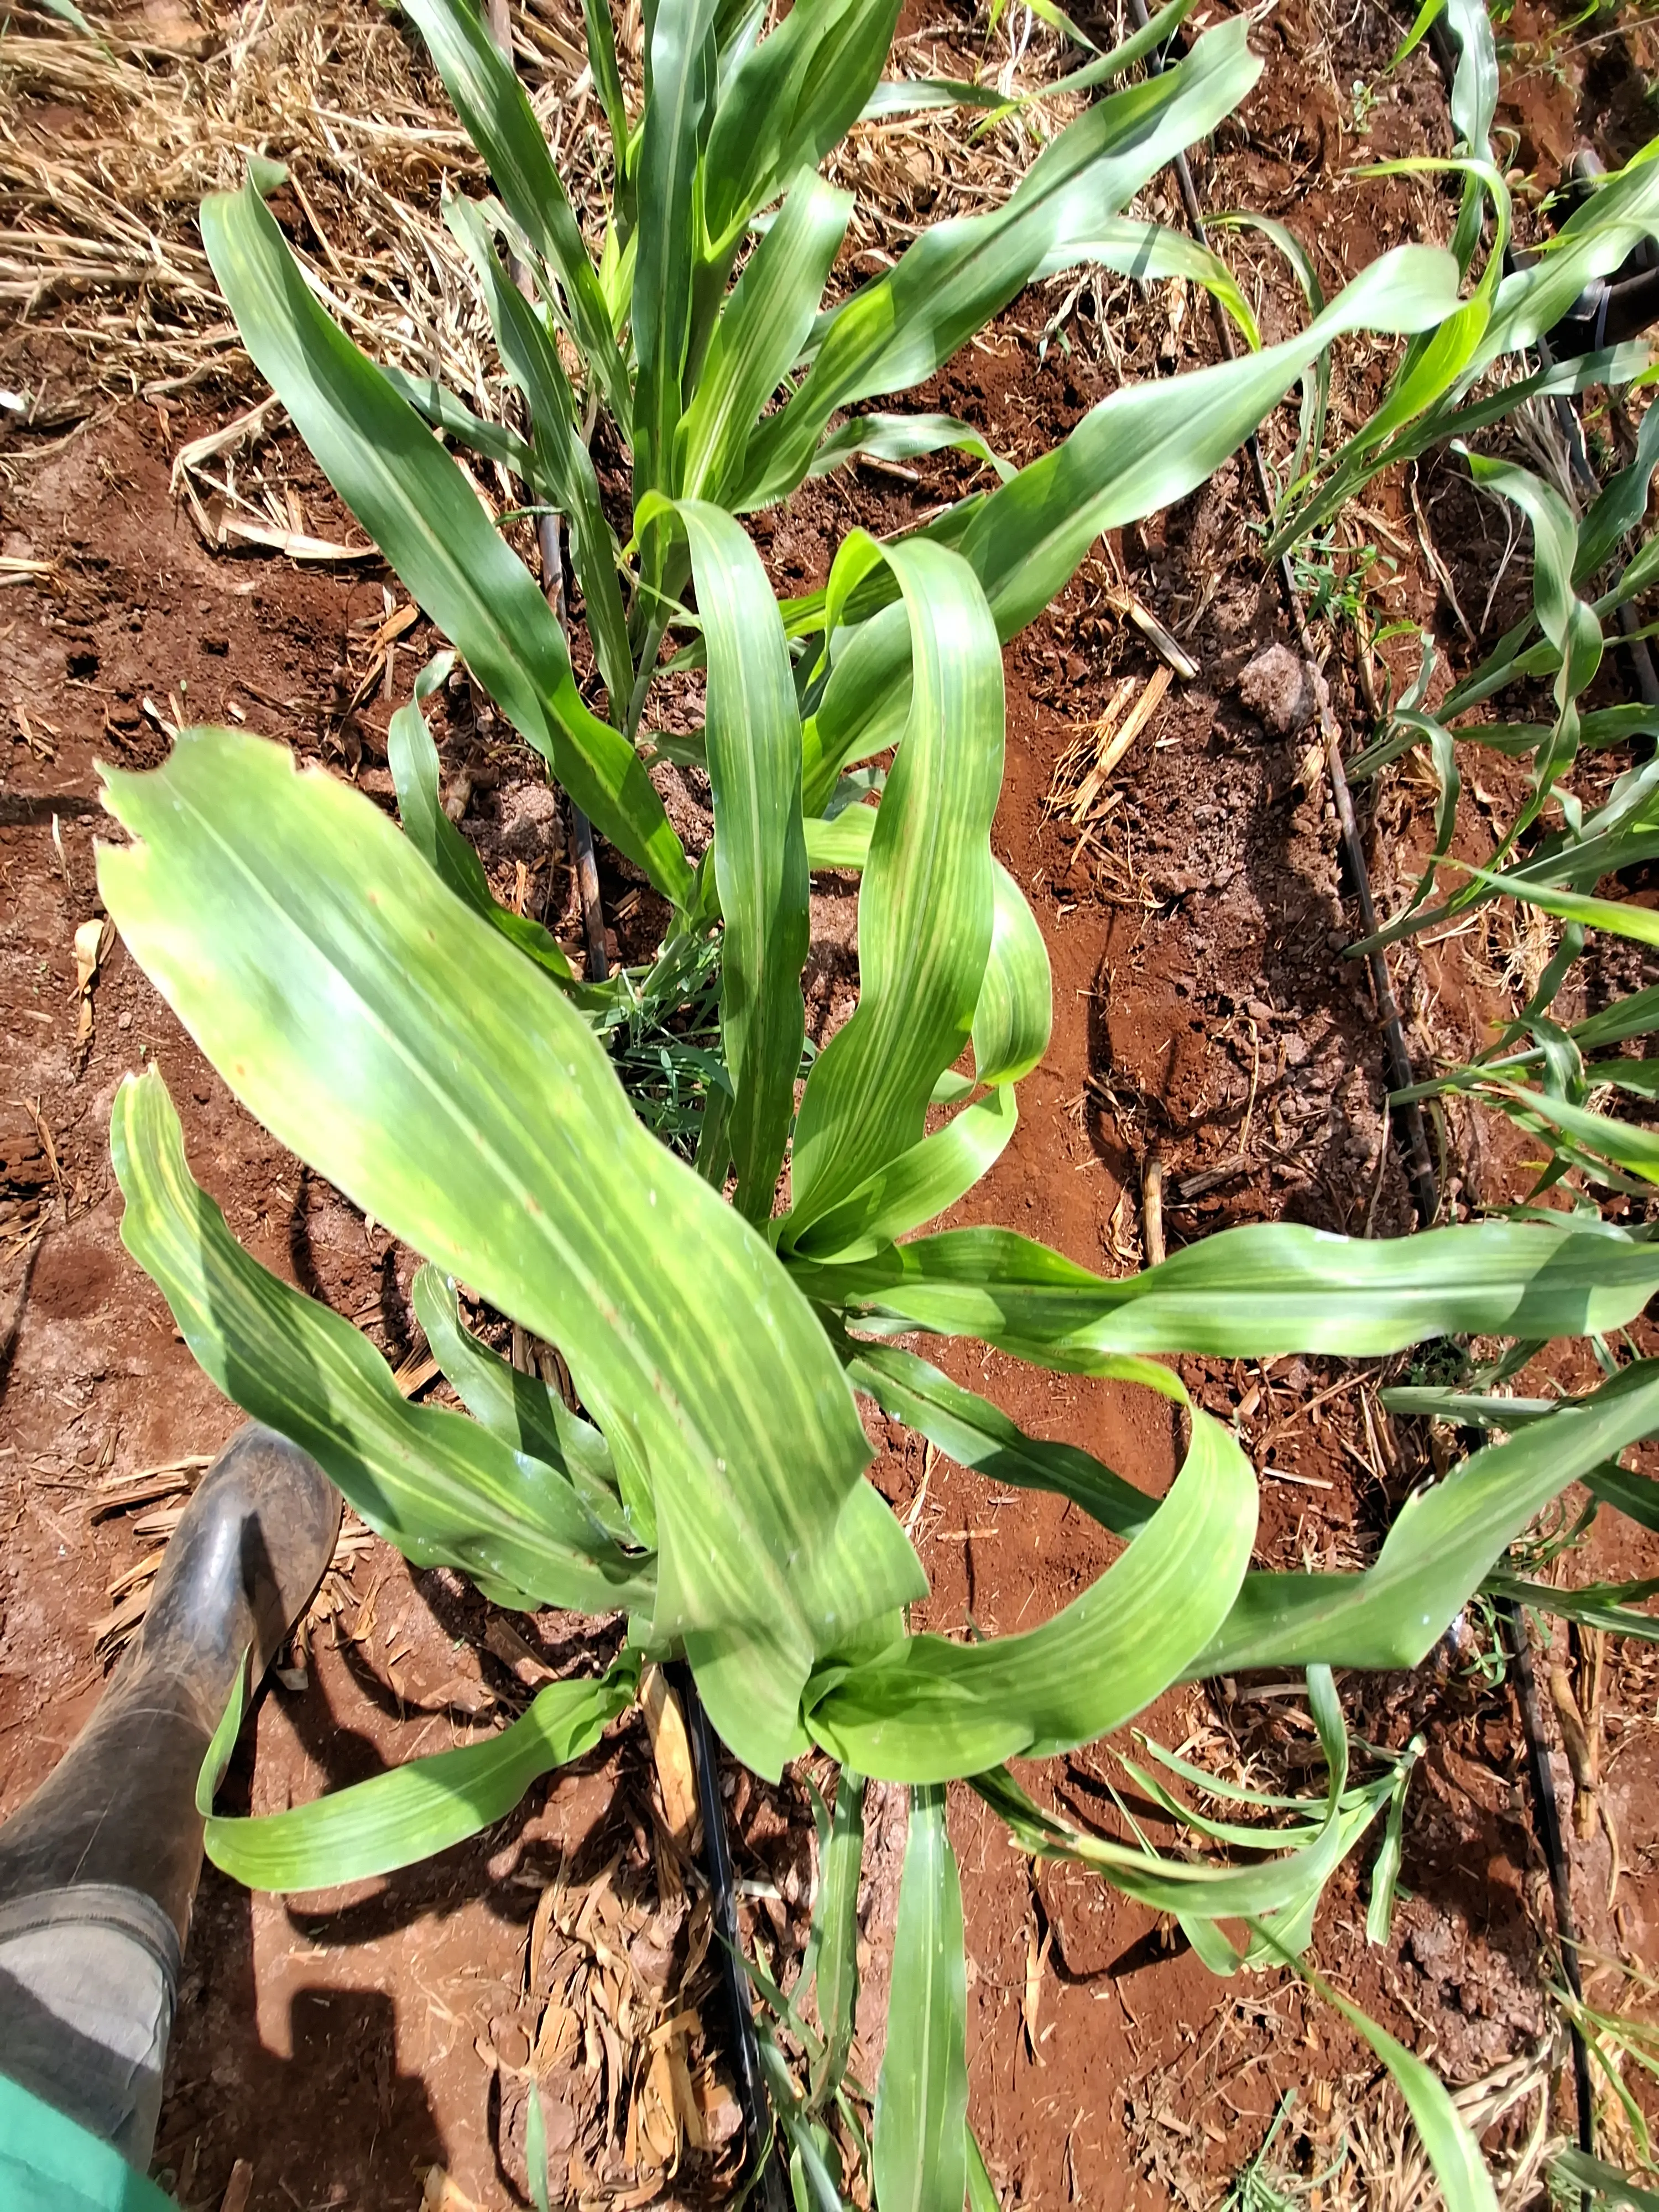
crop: sorghum
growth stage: vegetative
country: Kenya
